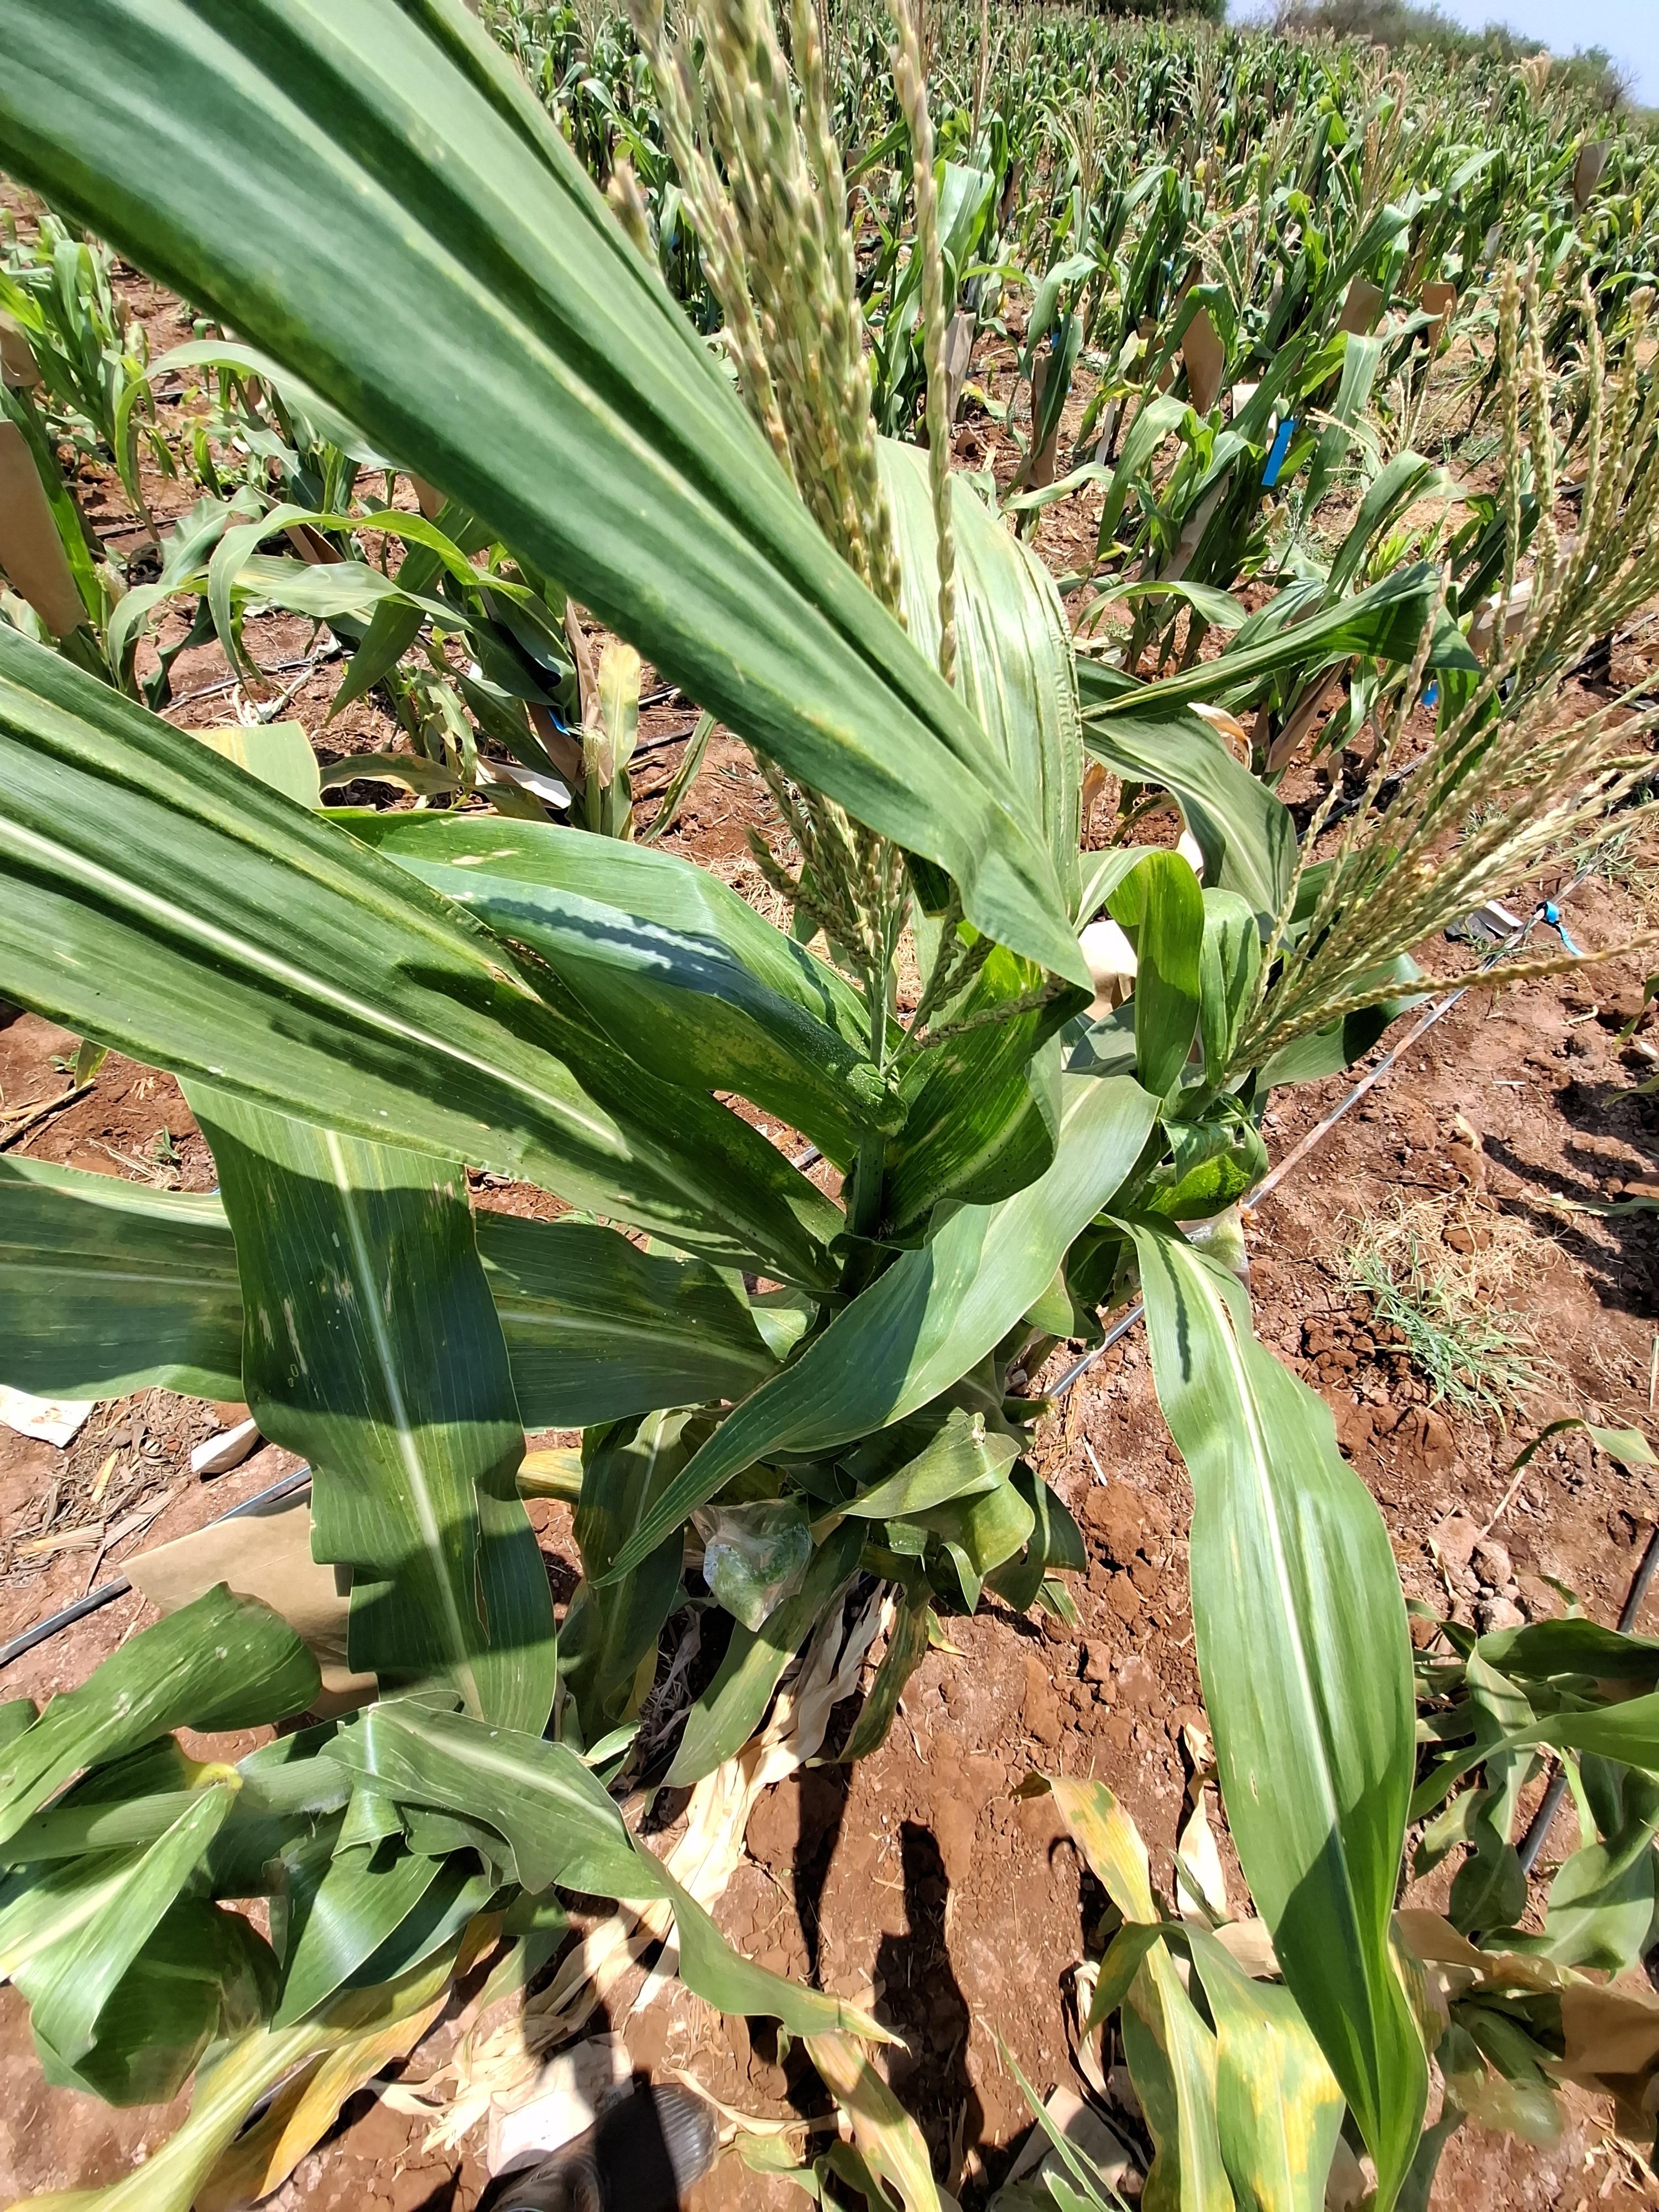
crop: maize
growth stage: flowering
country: Kenya
